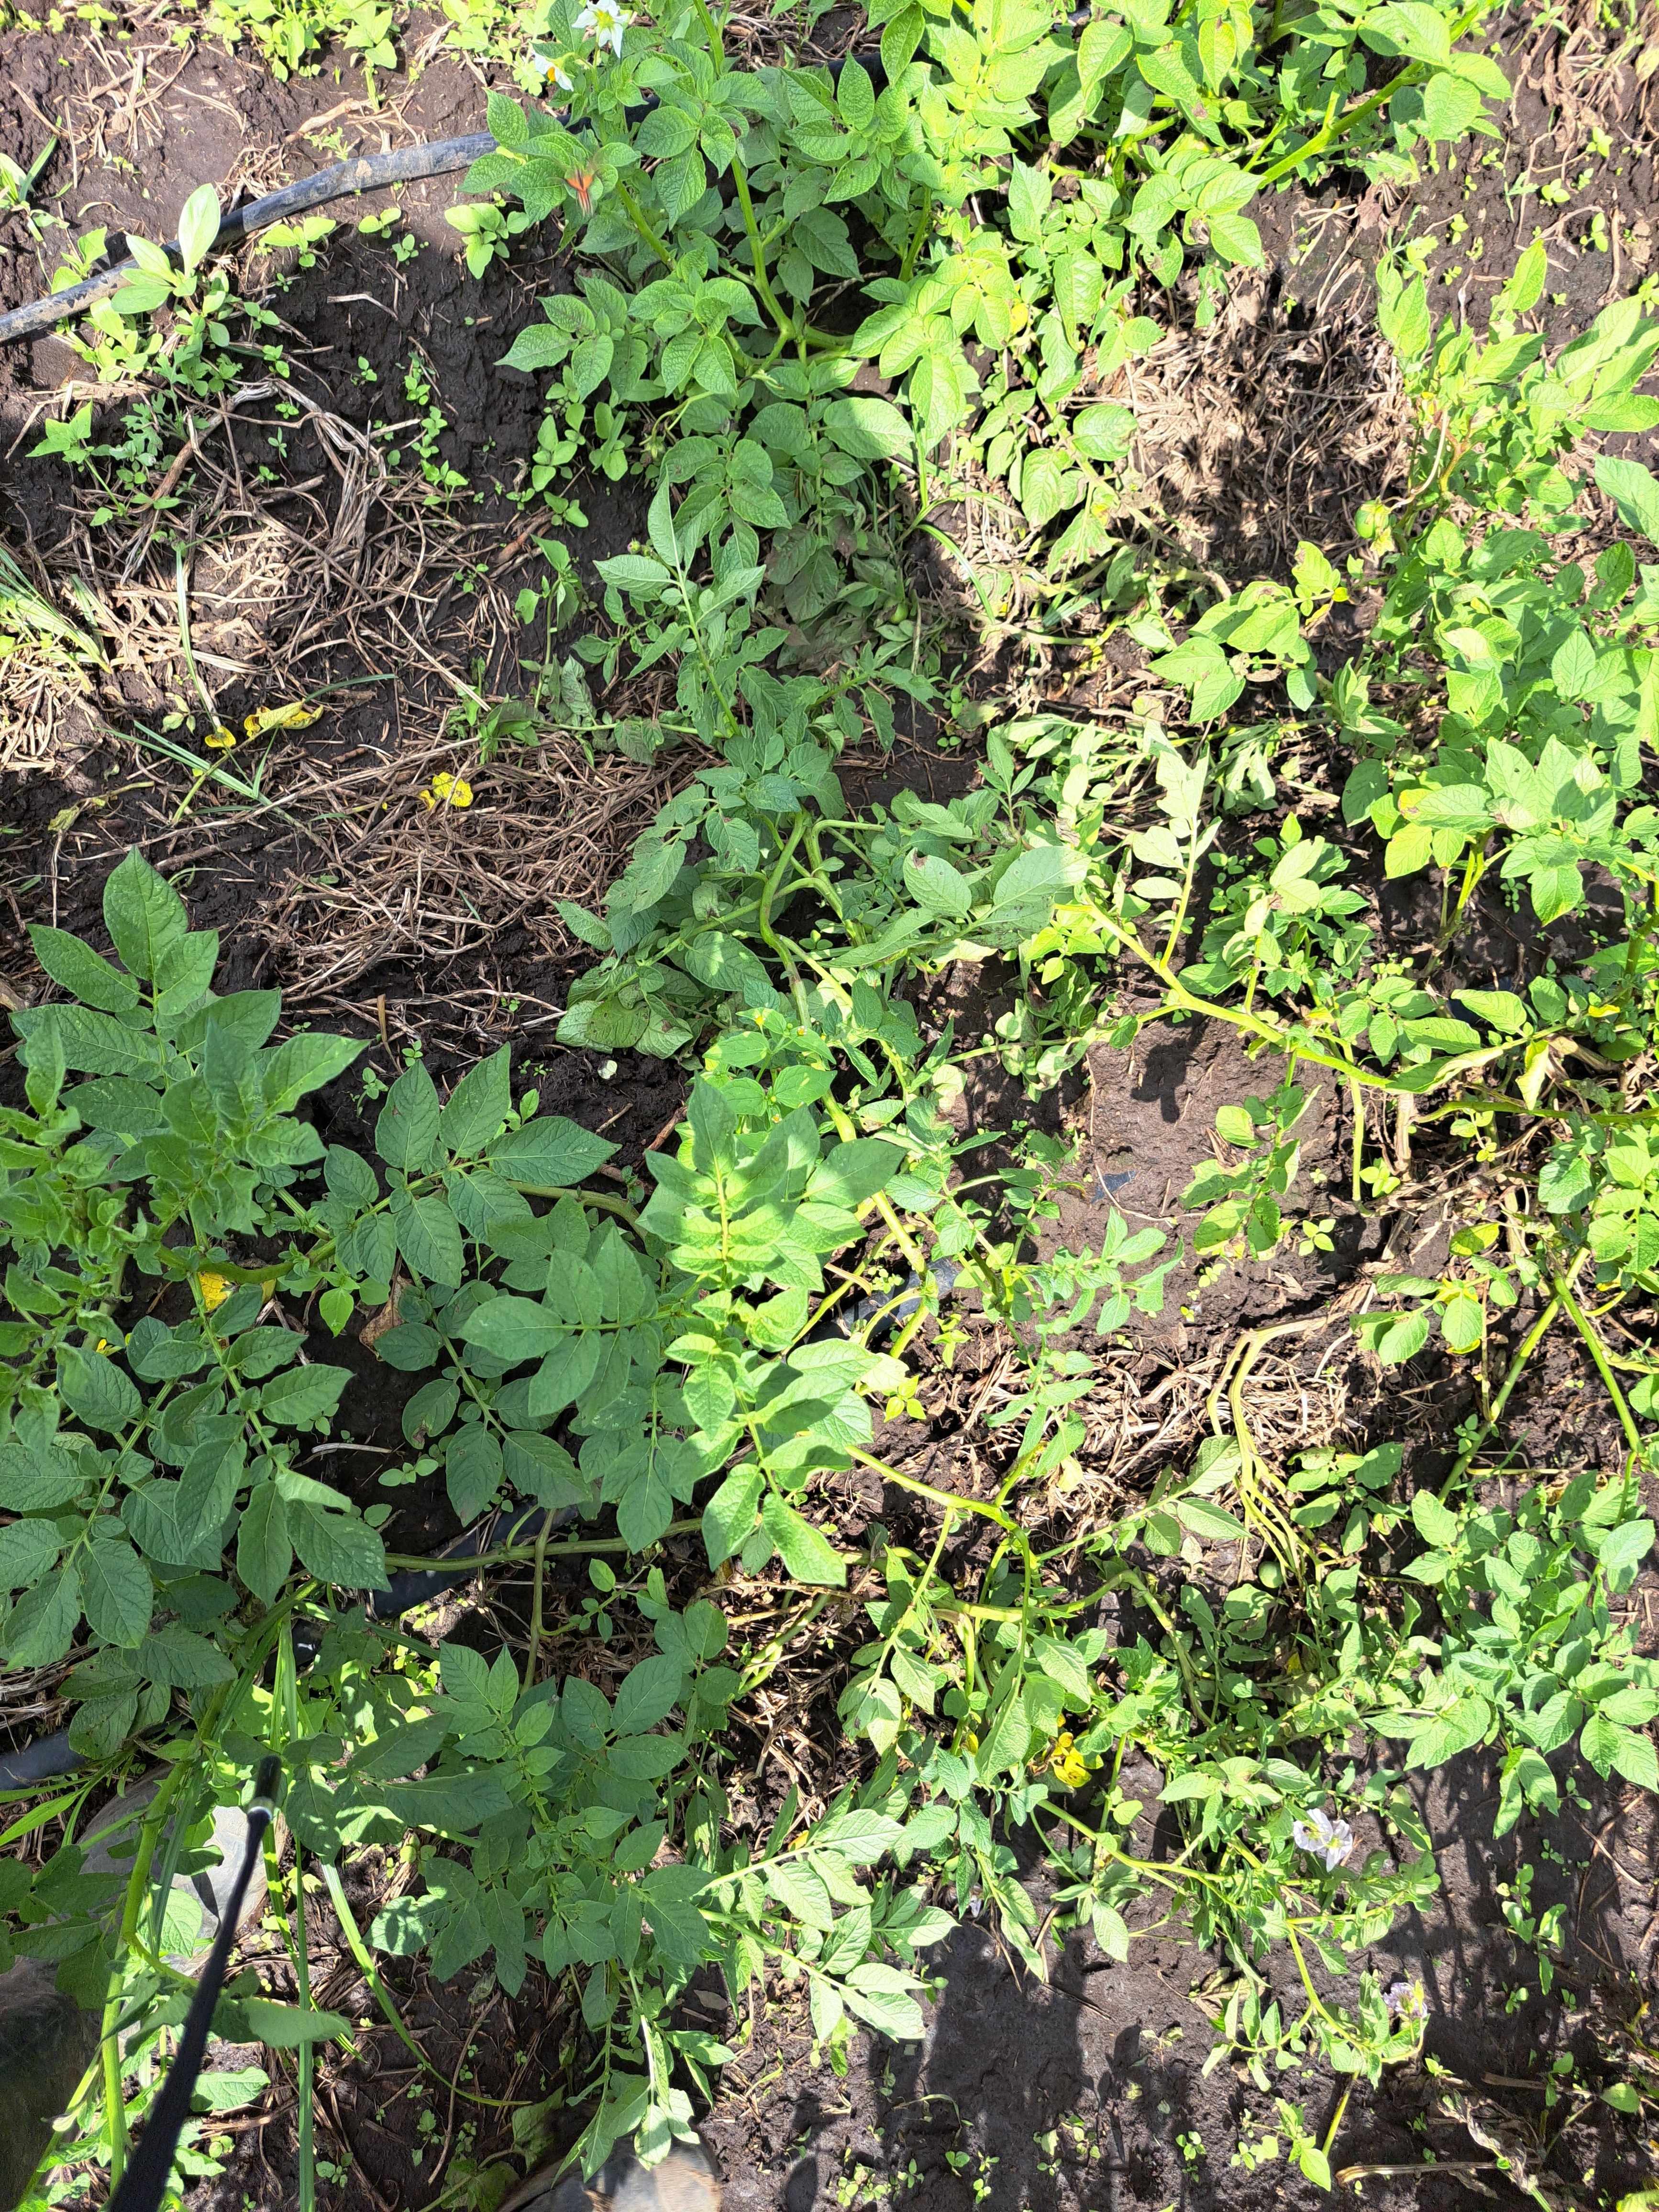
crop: potato
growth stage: flowering
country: Tanzania
